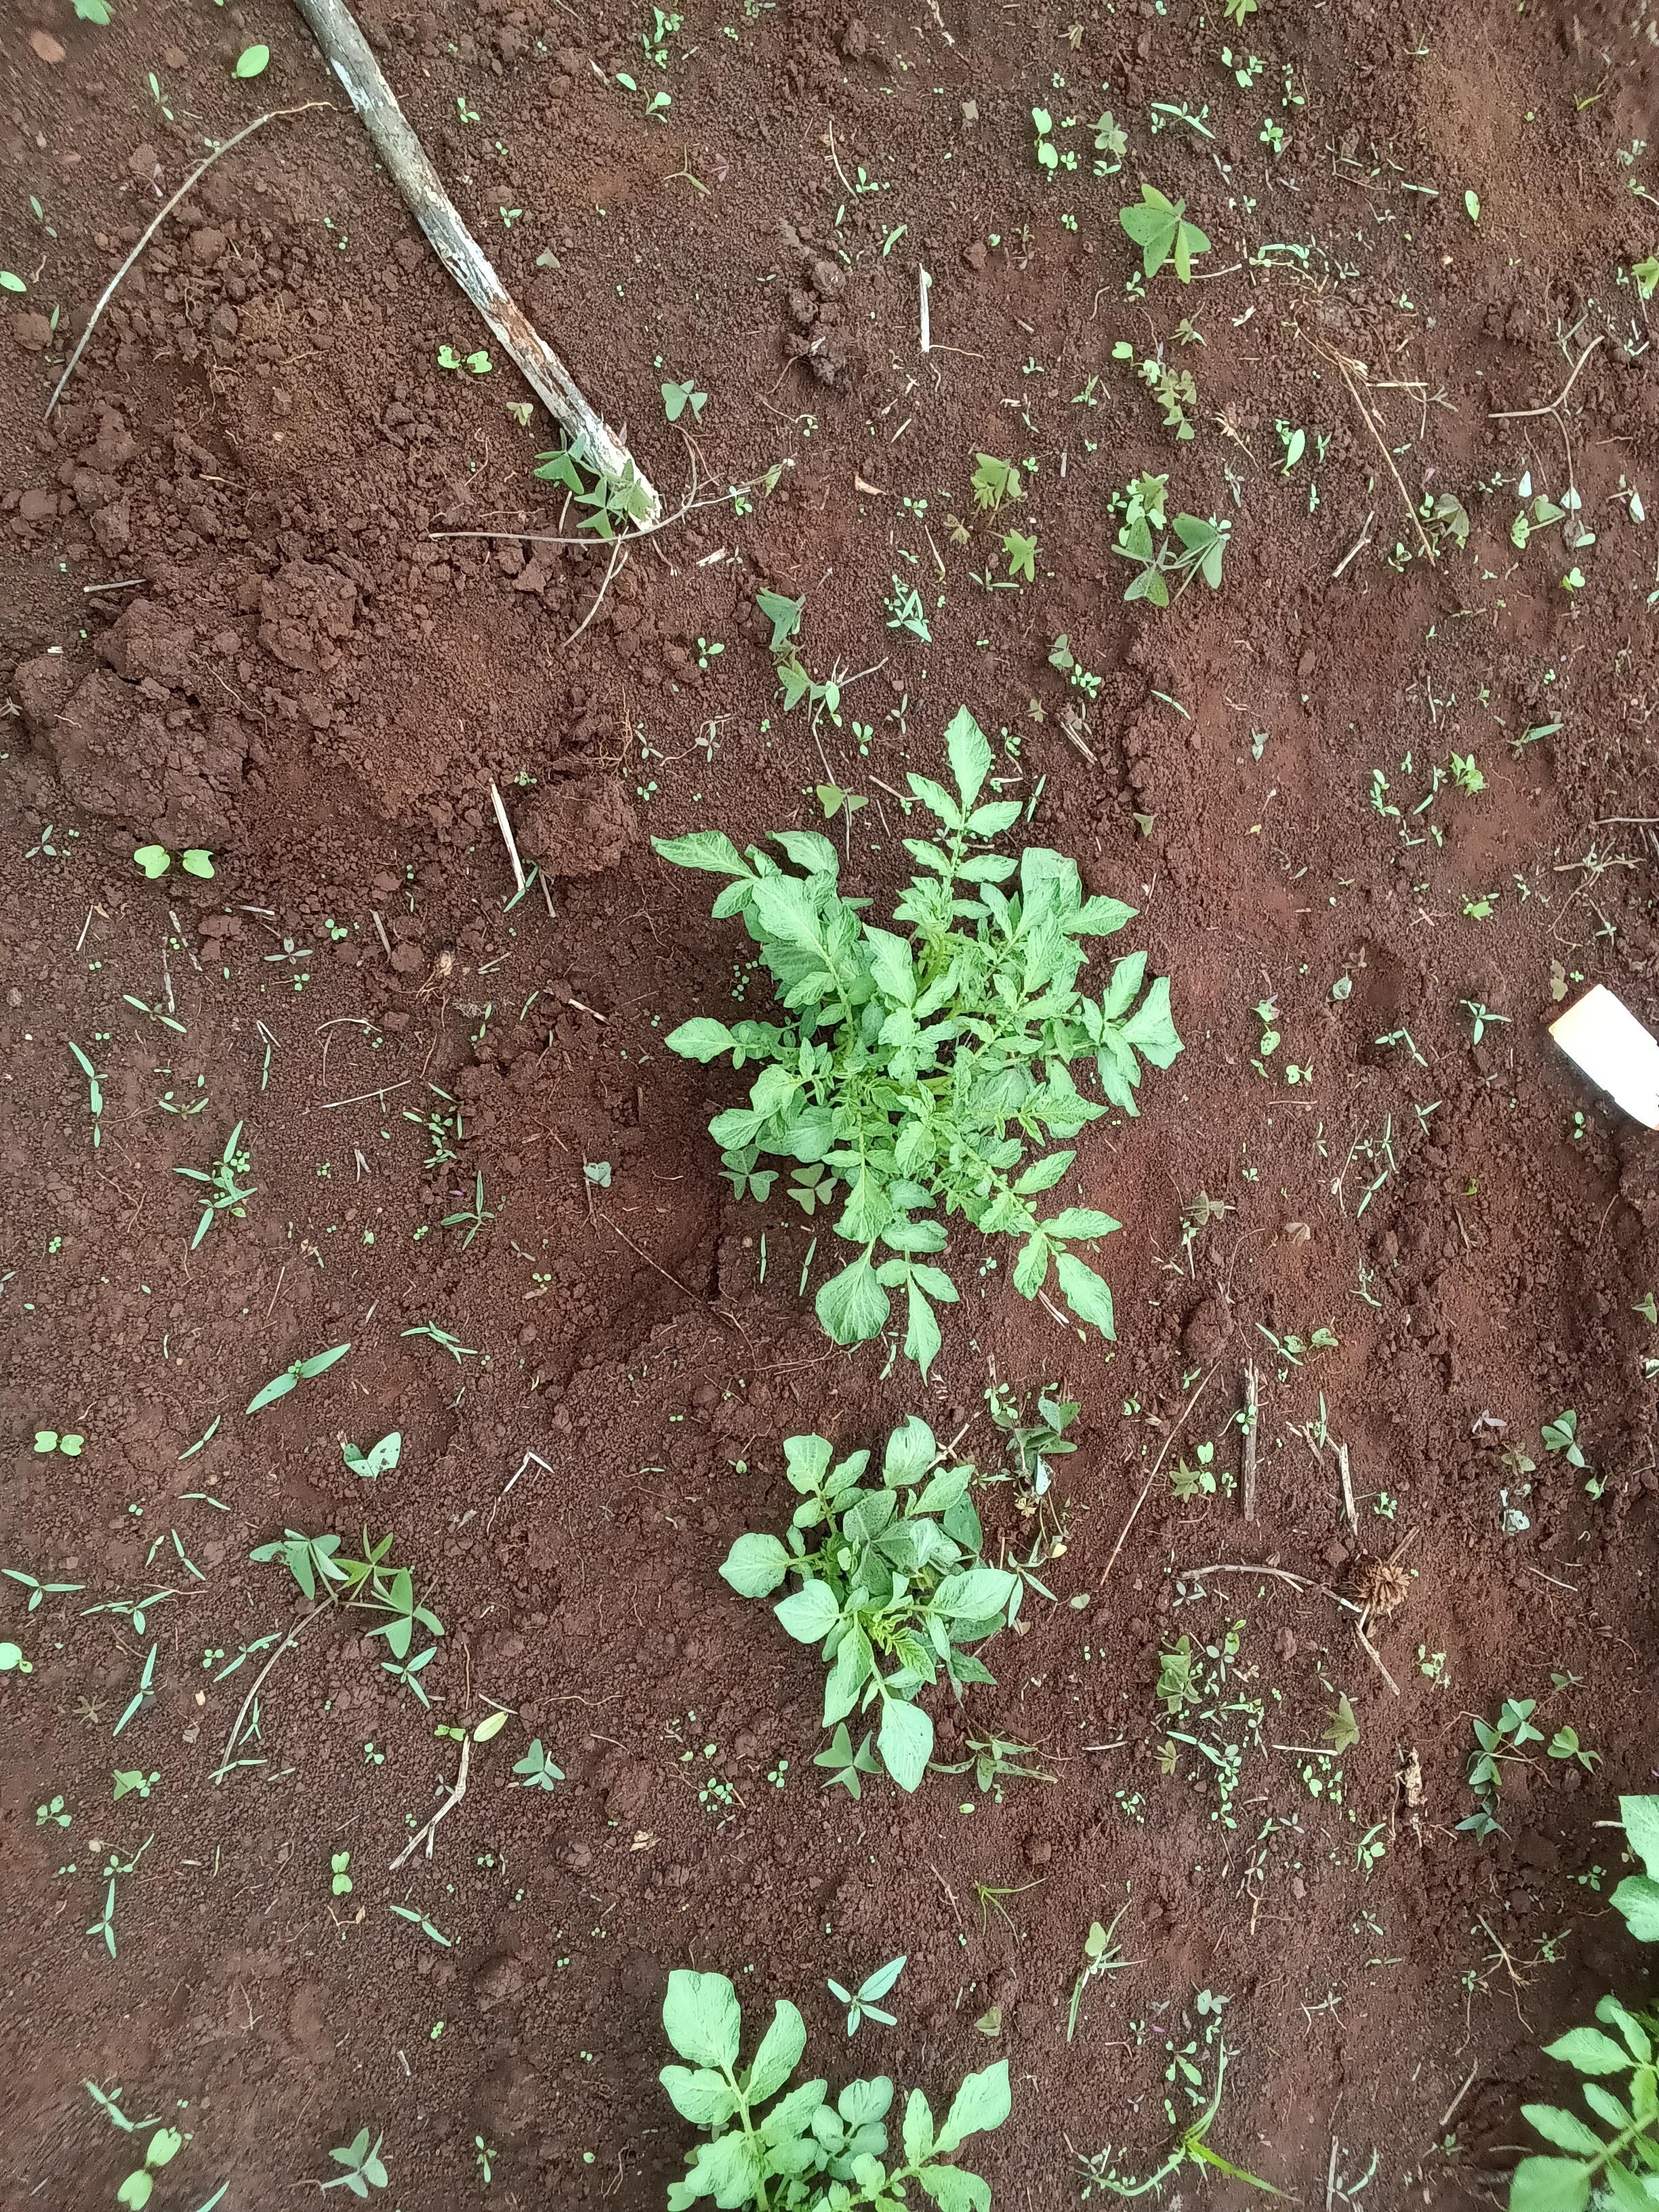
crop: potato
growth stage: sprouting emergence
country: Kenya
